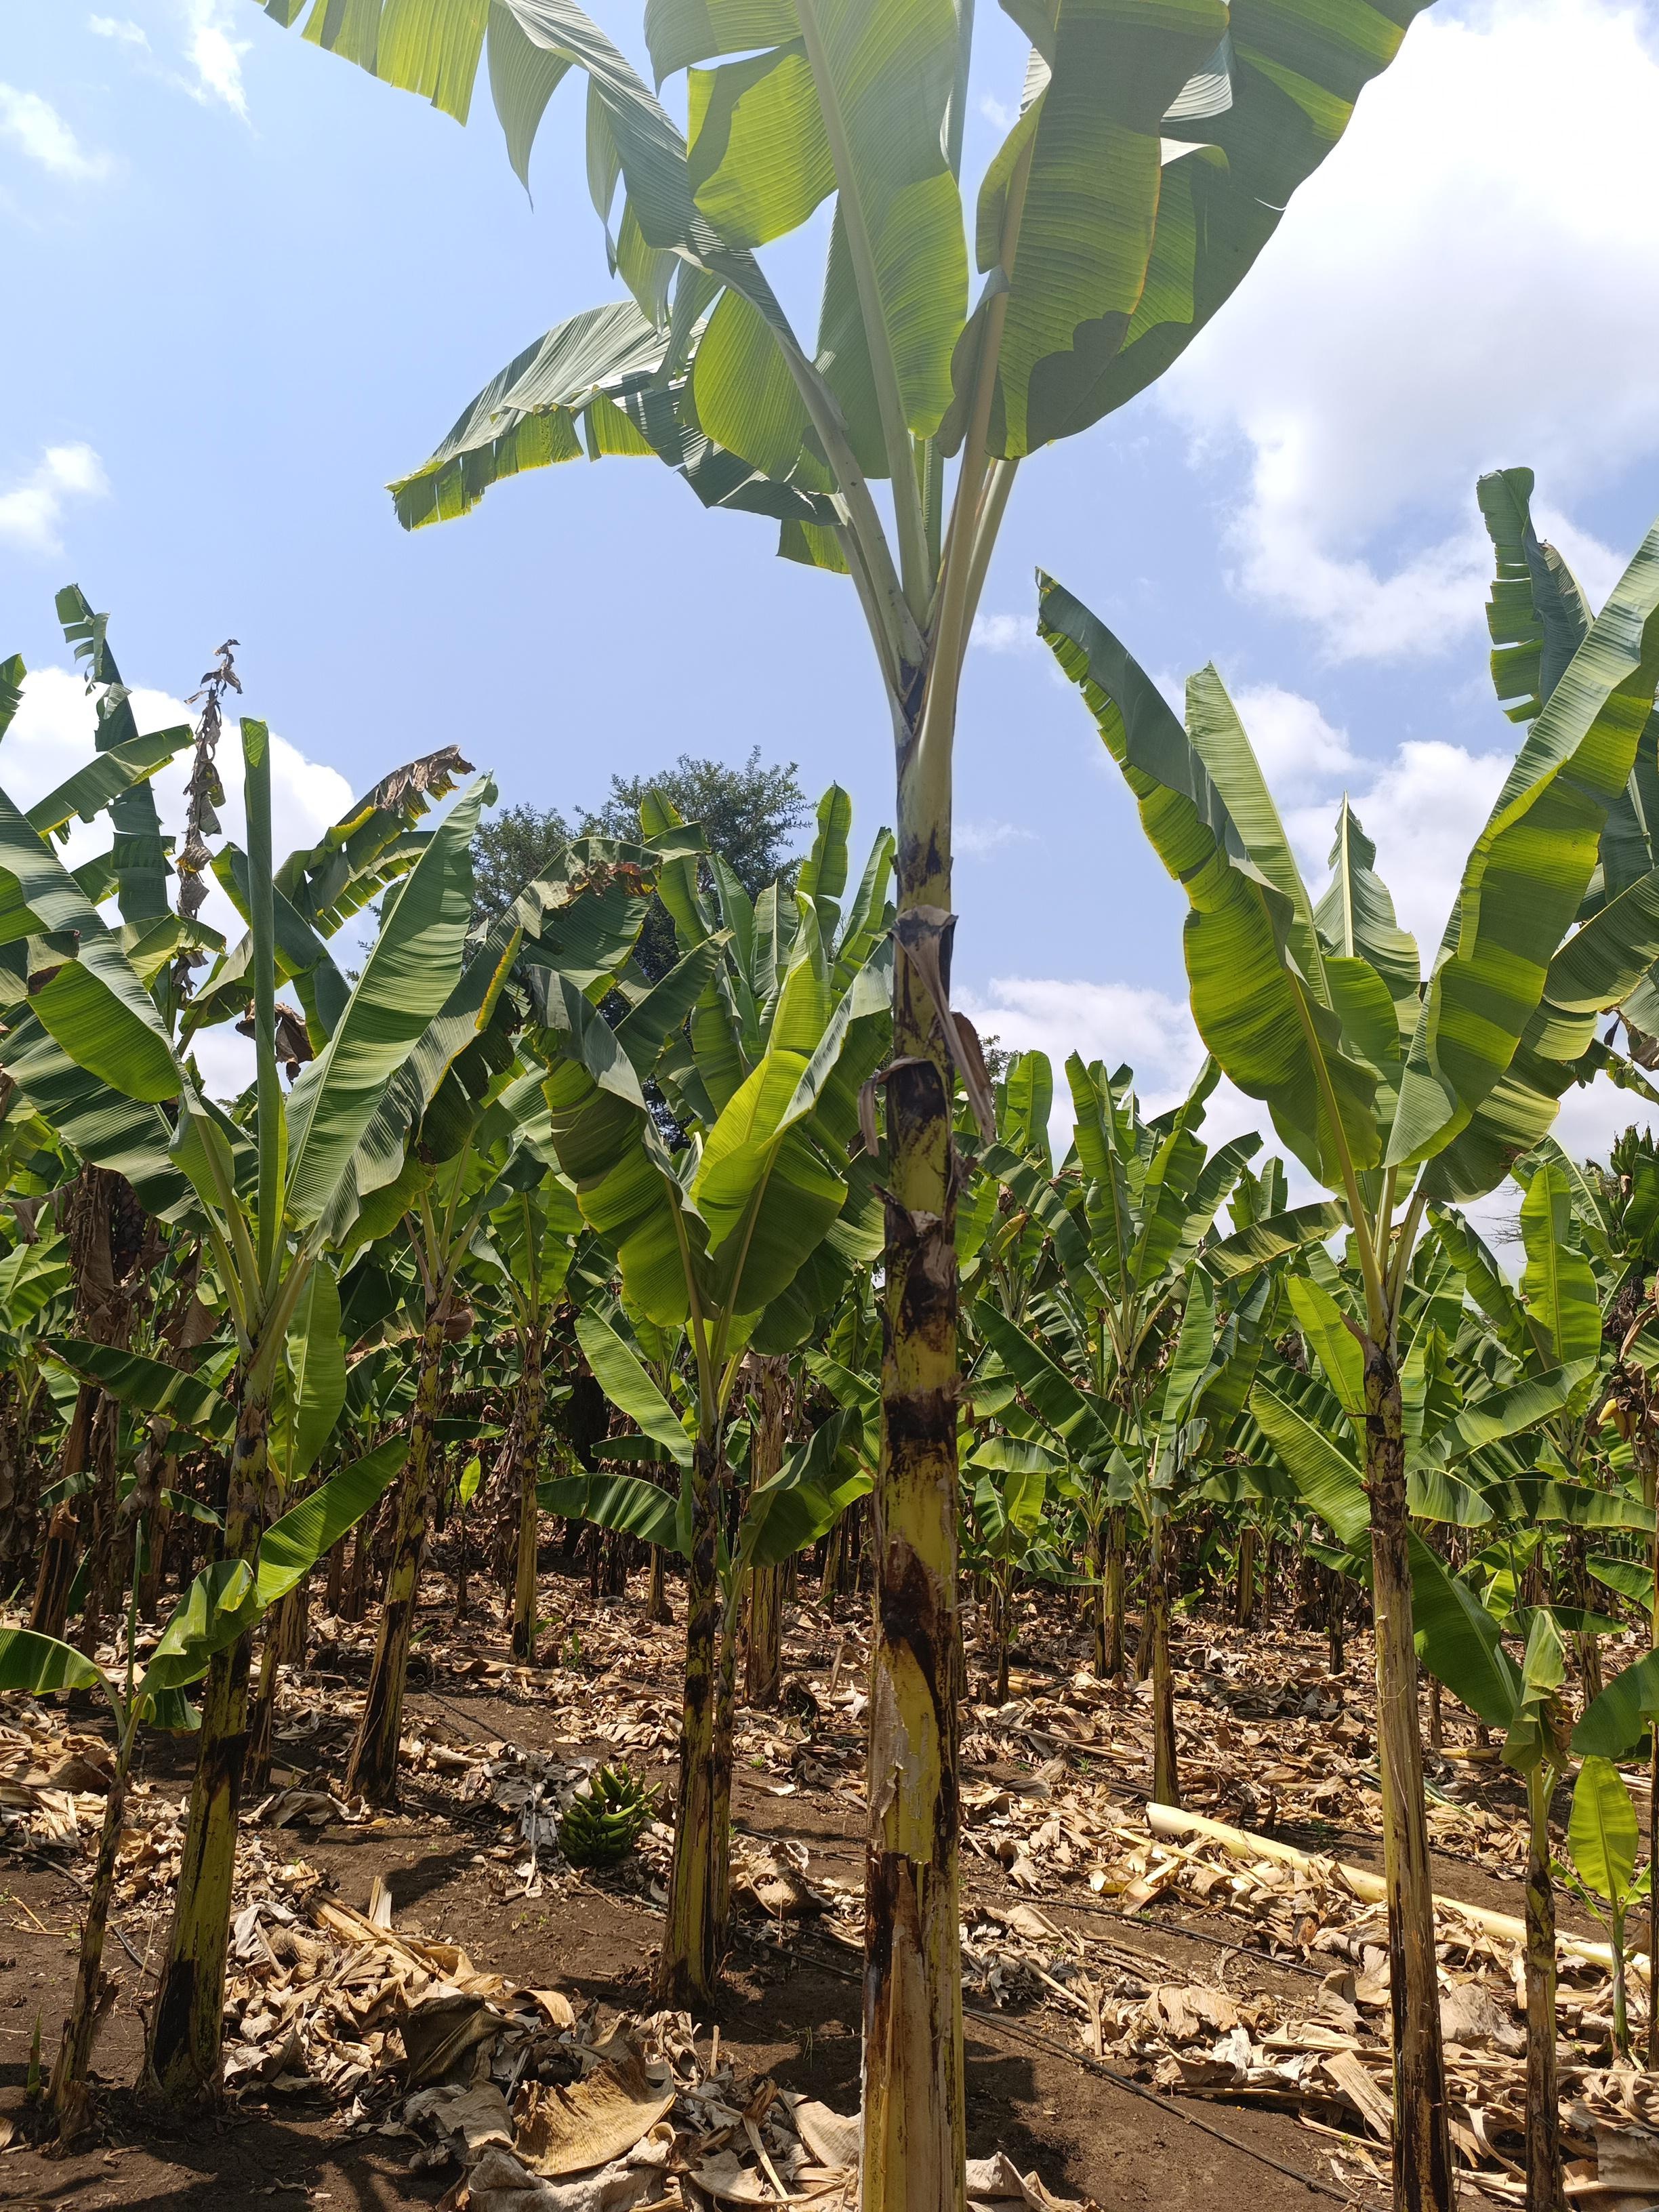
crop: banana
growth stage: vegetative
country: Tanzania
